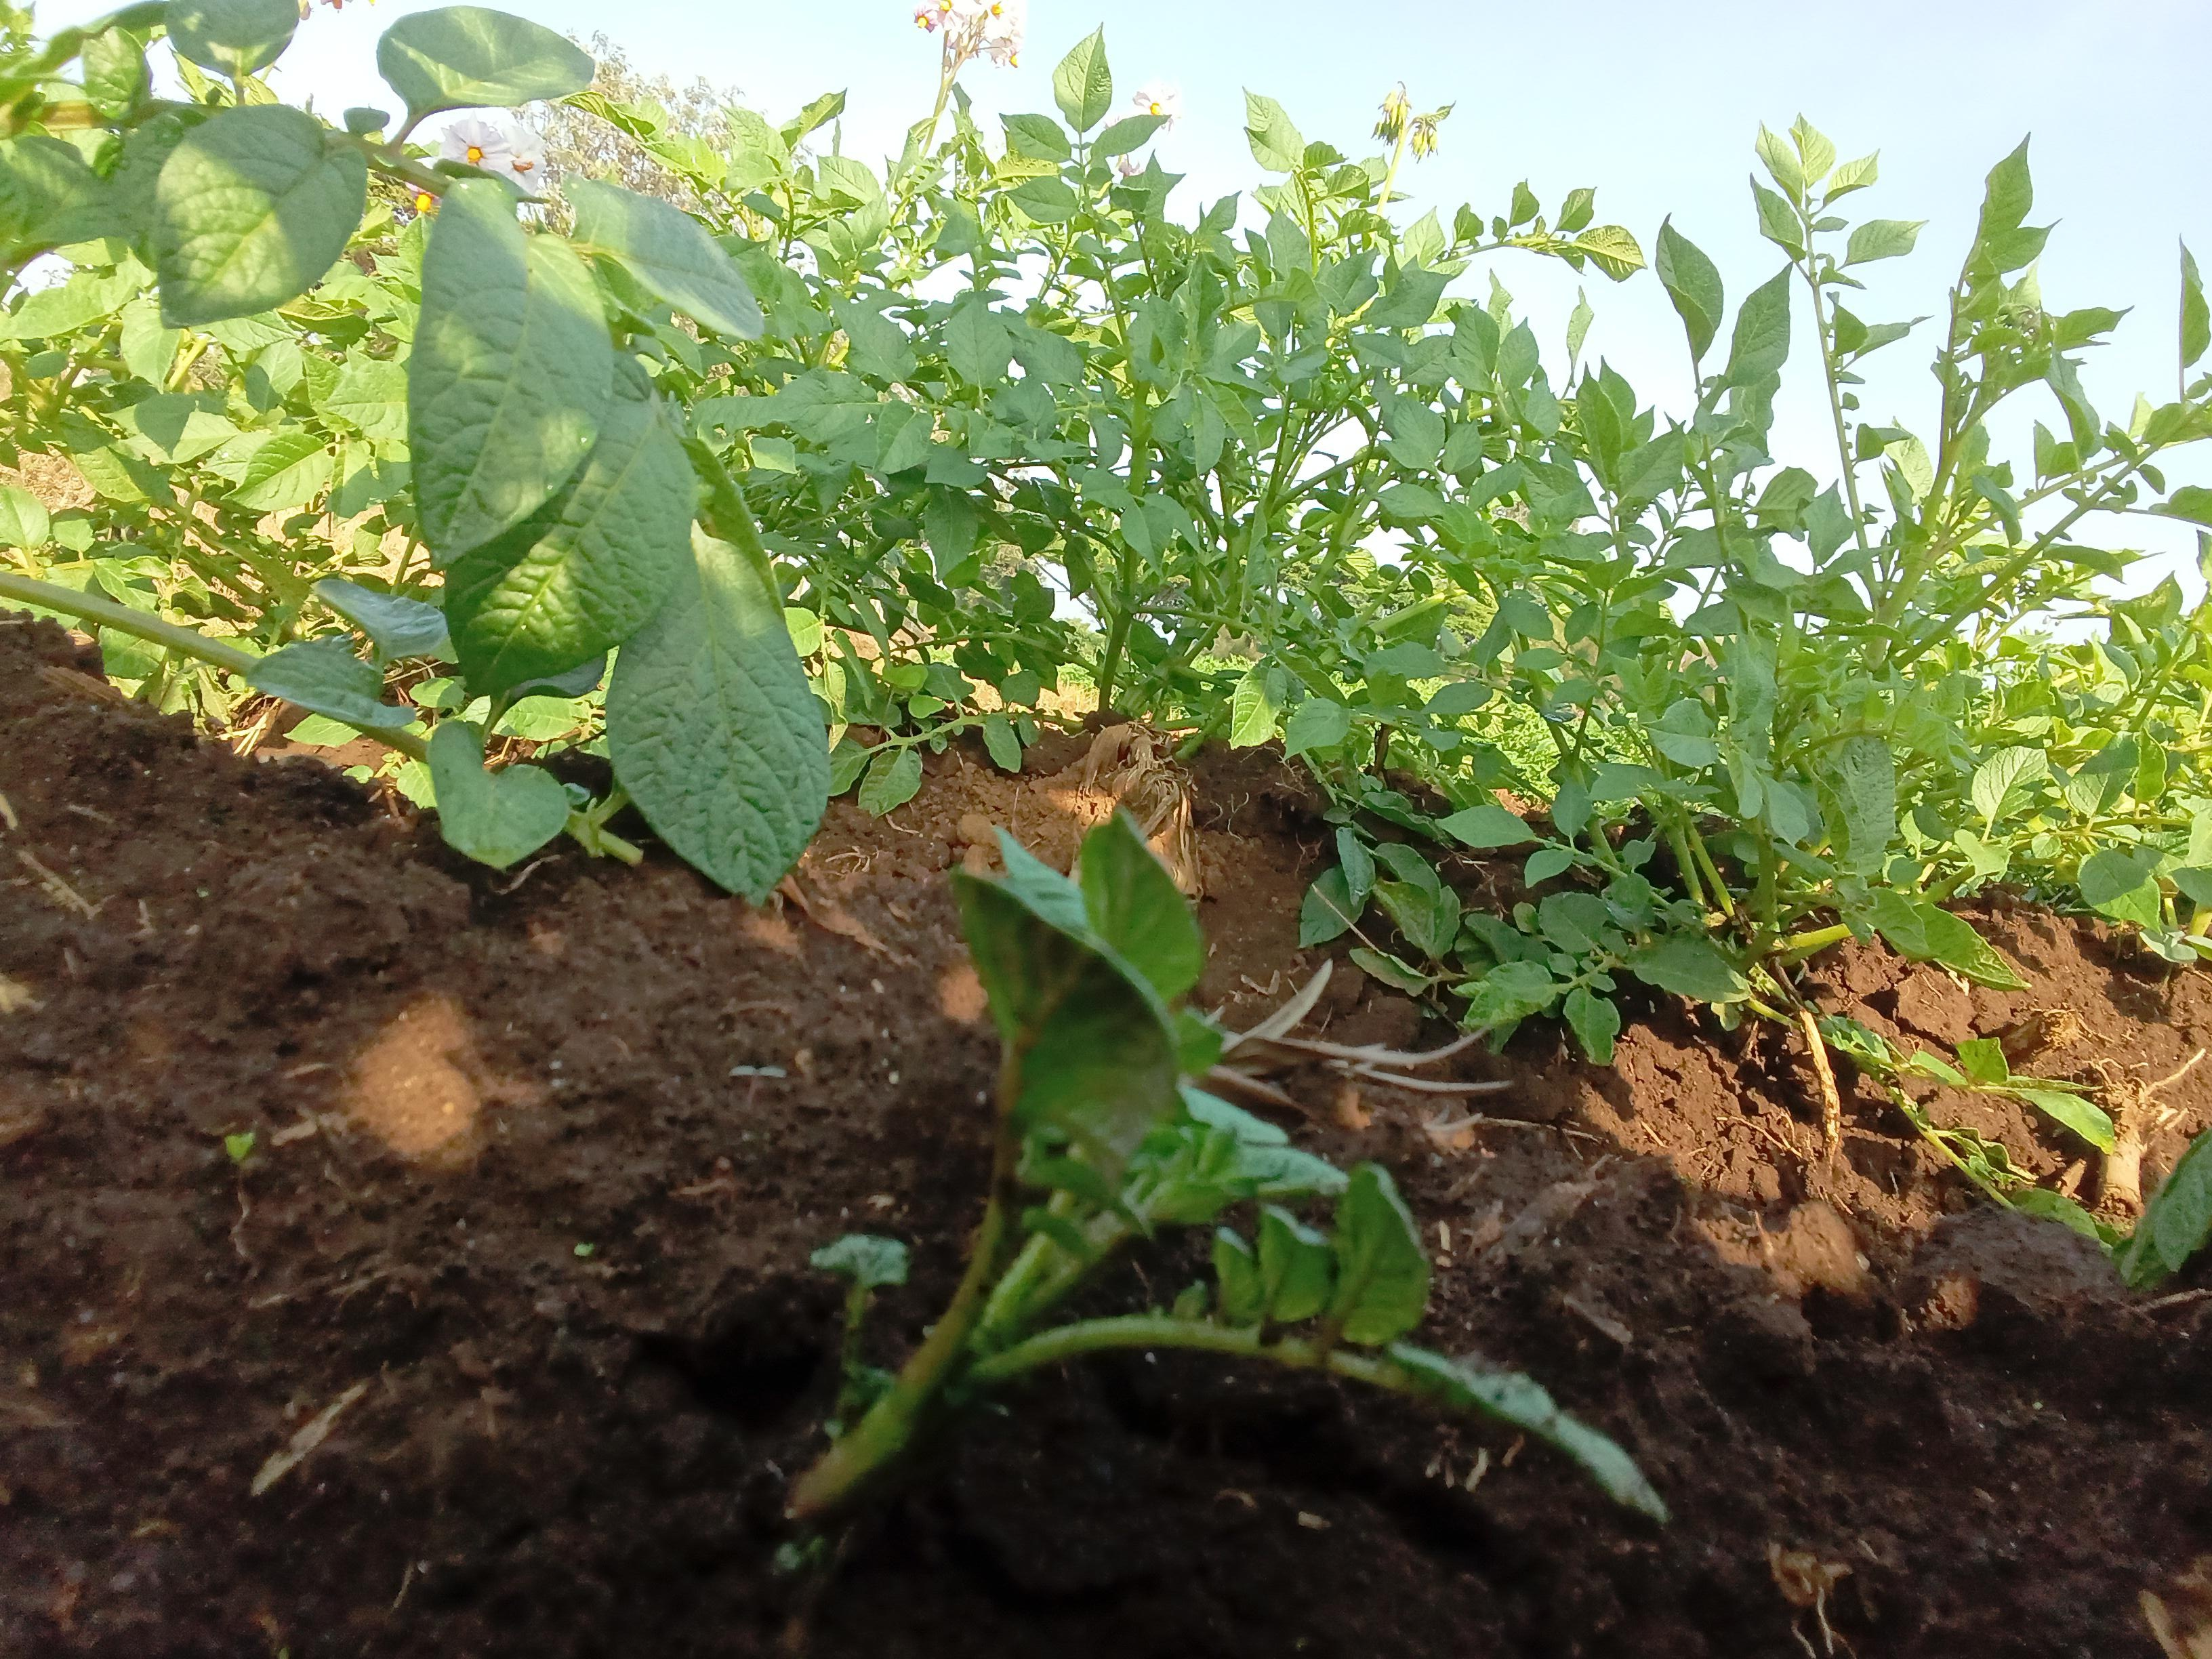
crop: potato
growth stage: vegetative
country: Kenya
